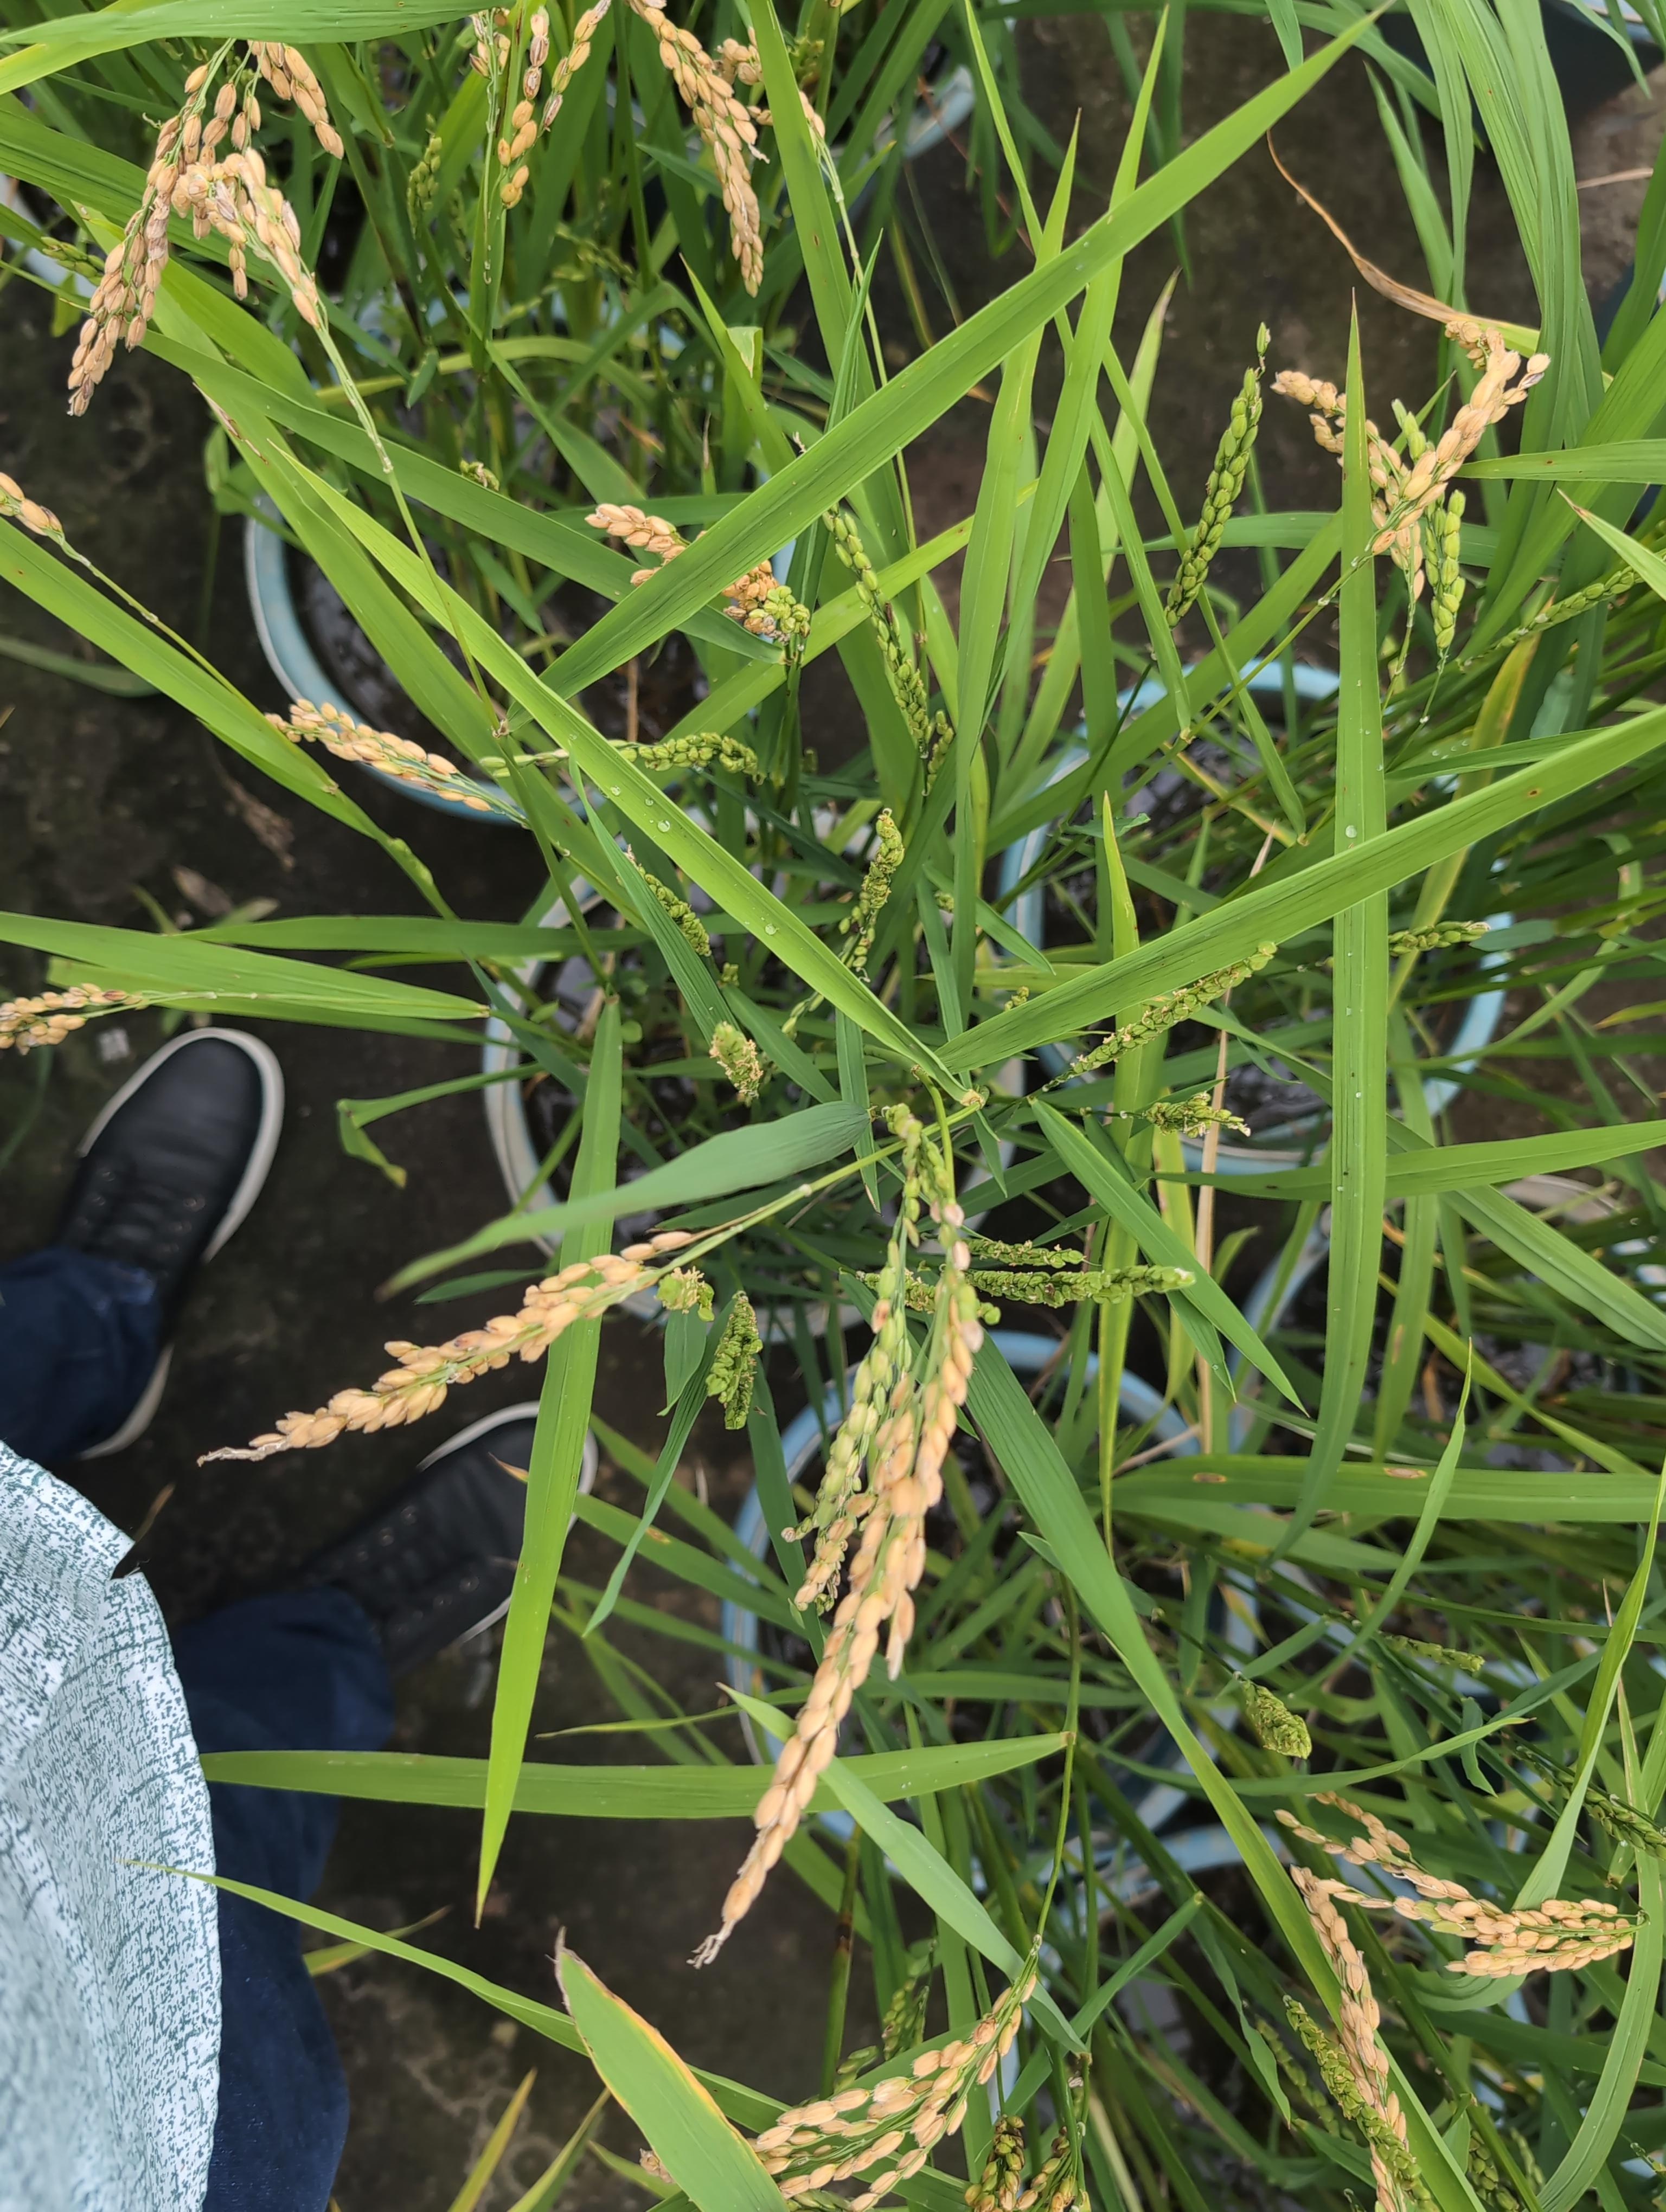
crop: rice
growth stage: ripening
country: Côte d'Ivoire
